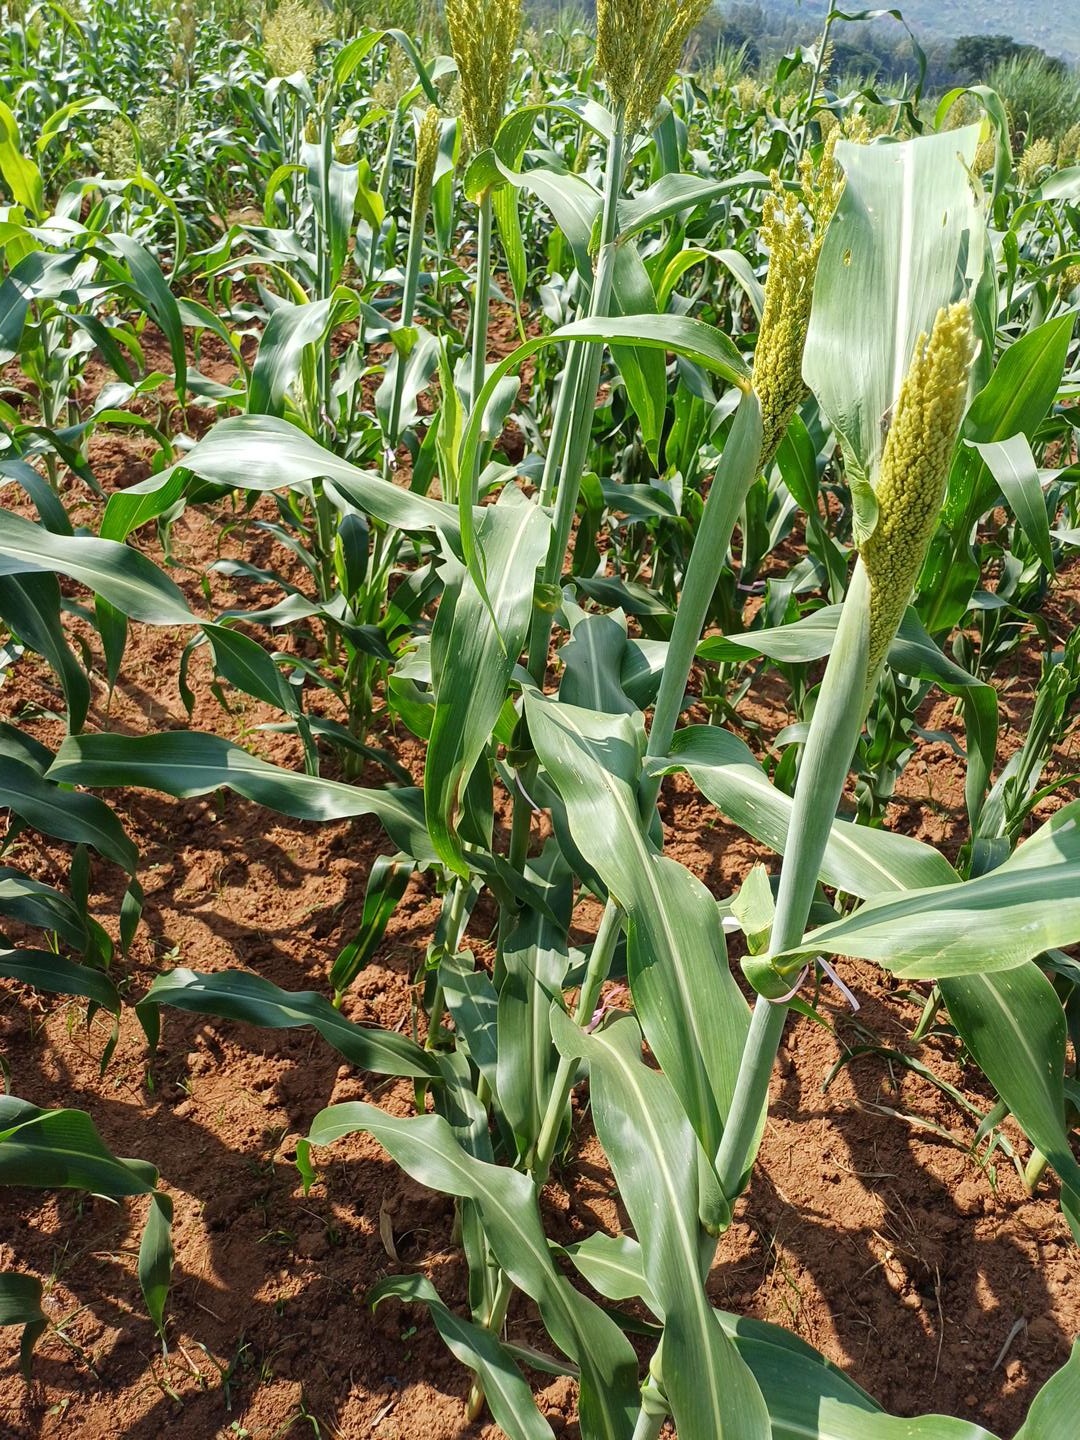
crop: sorghum
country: Kenya
